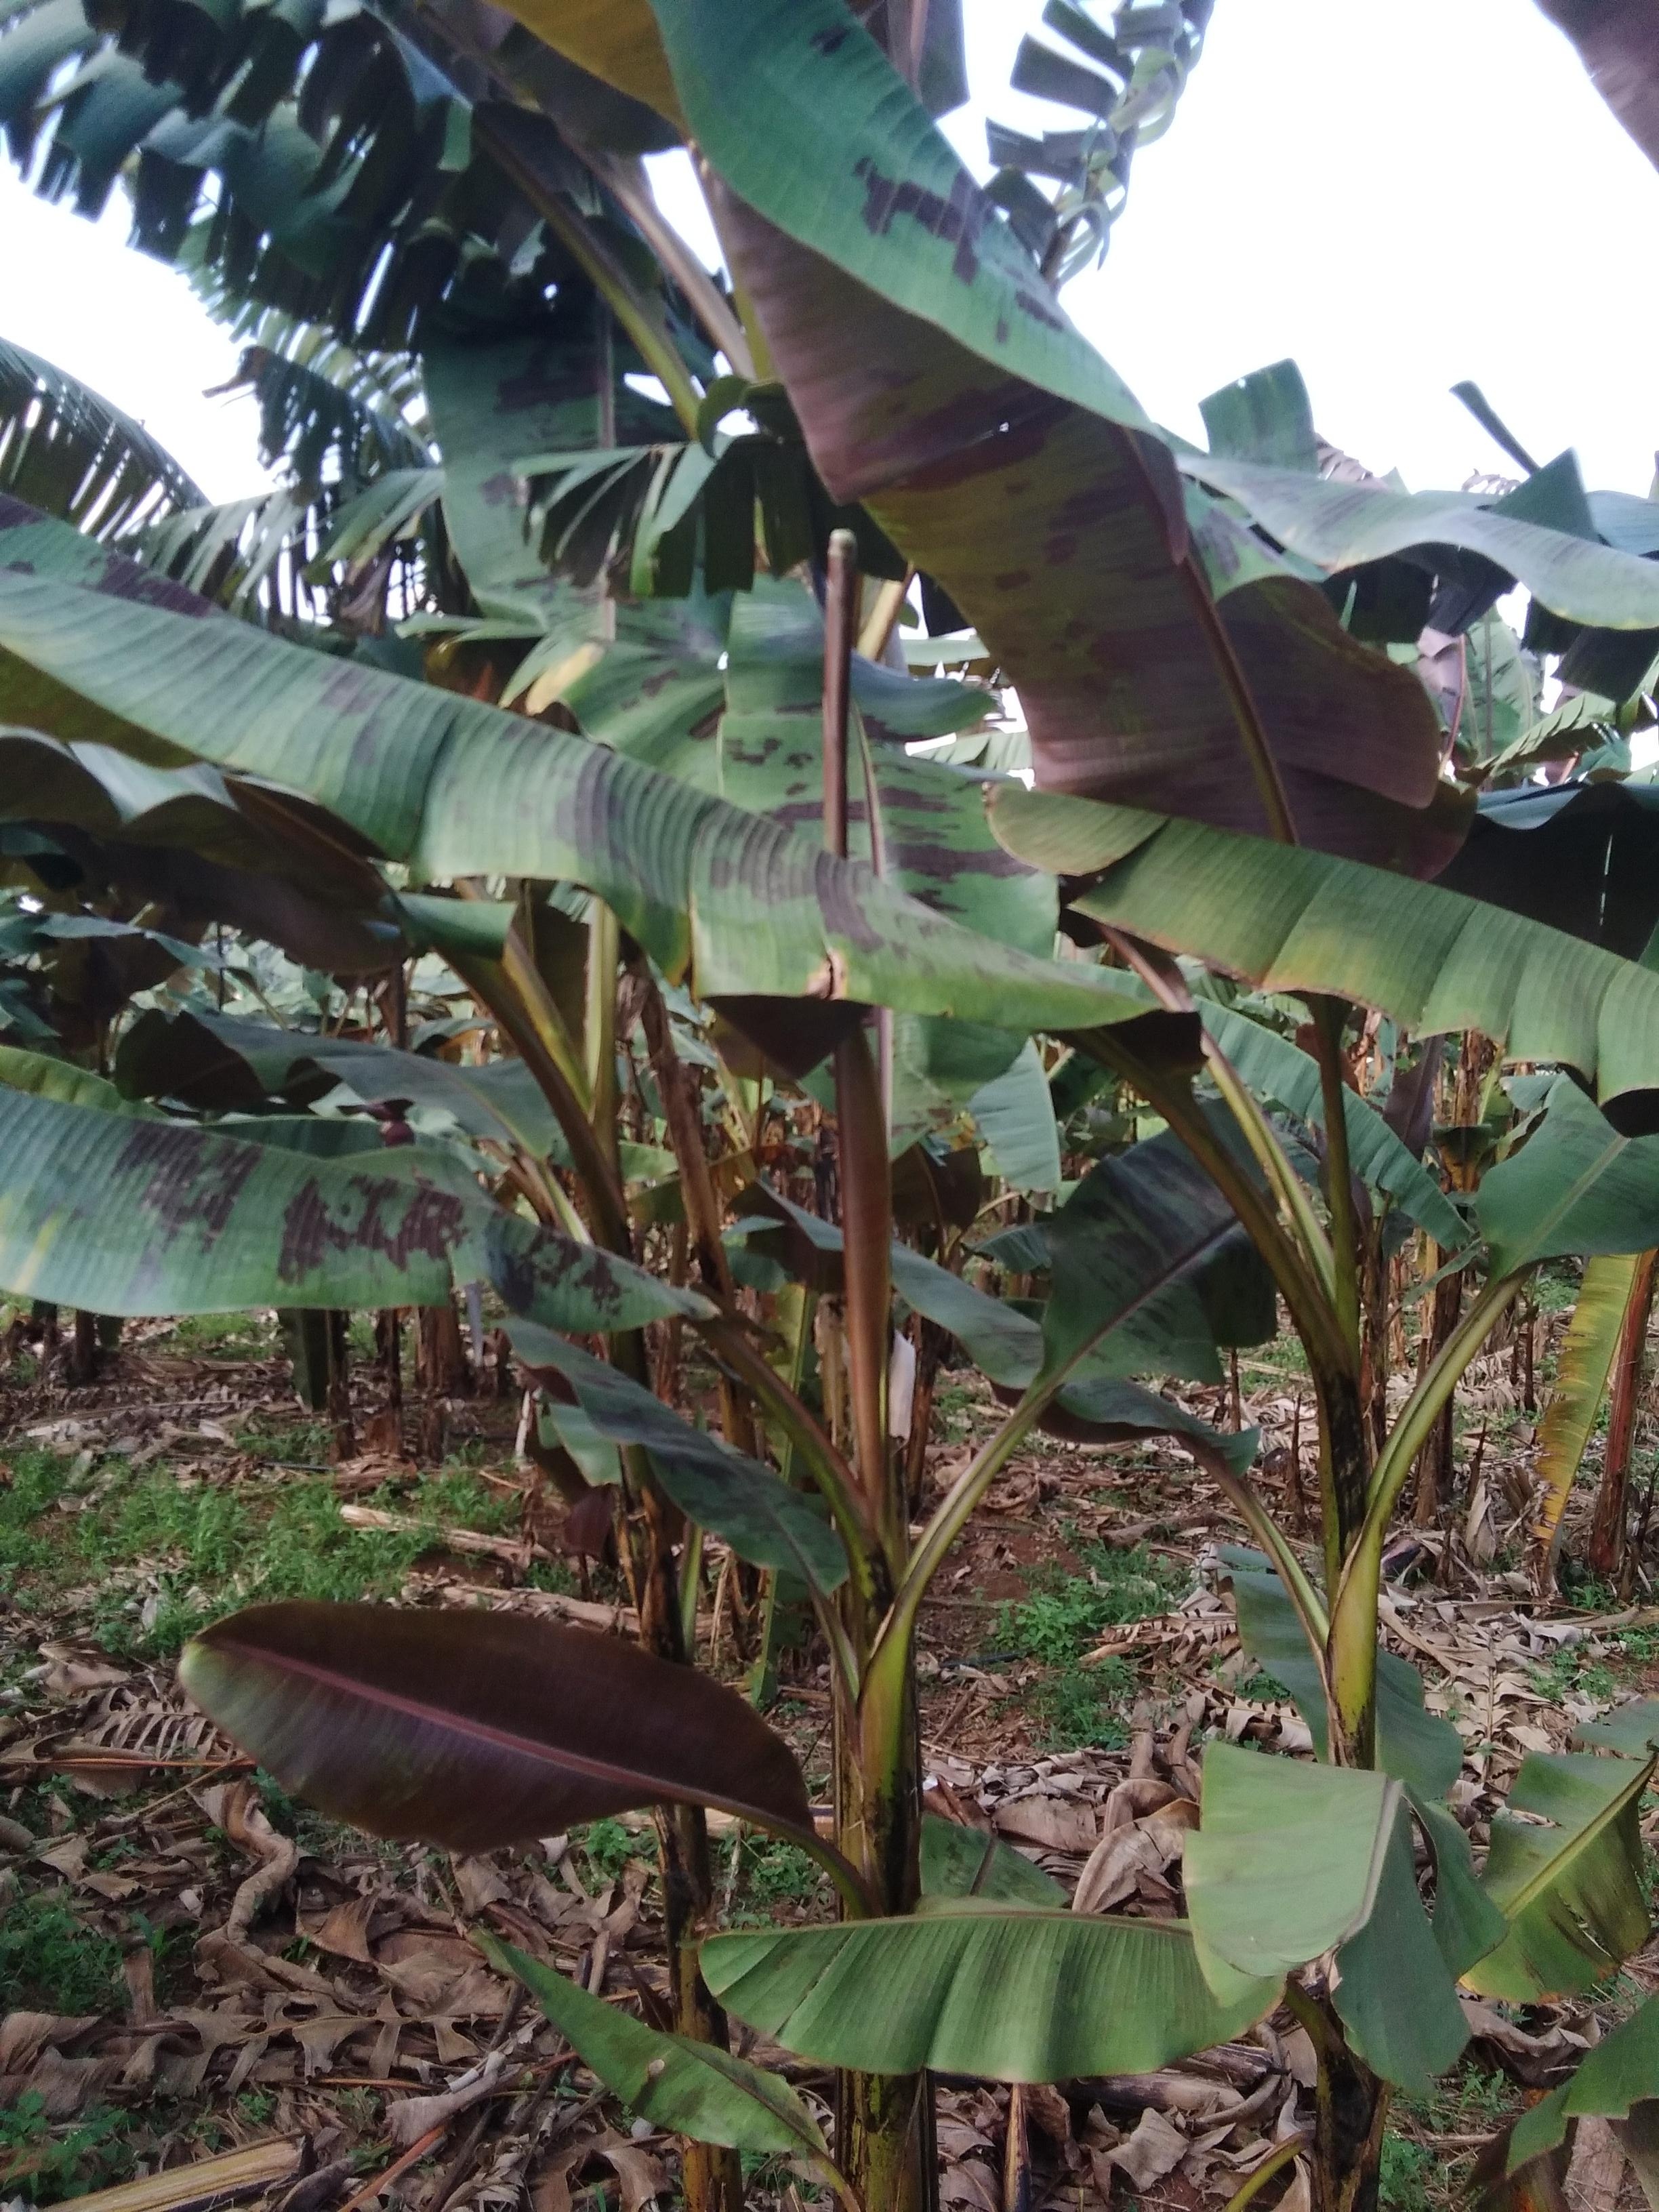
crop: banana
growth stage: vegetative
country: Tanzania
